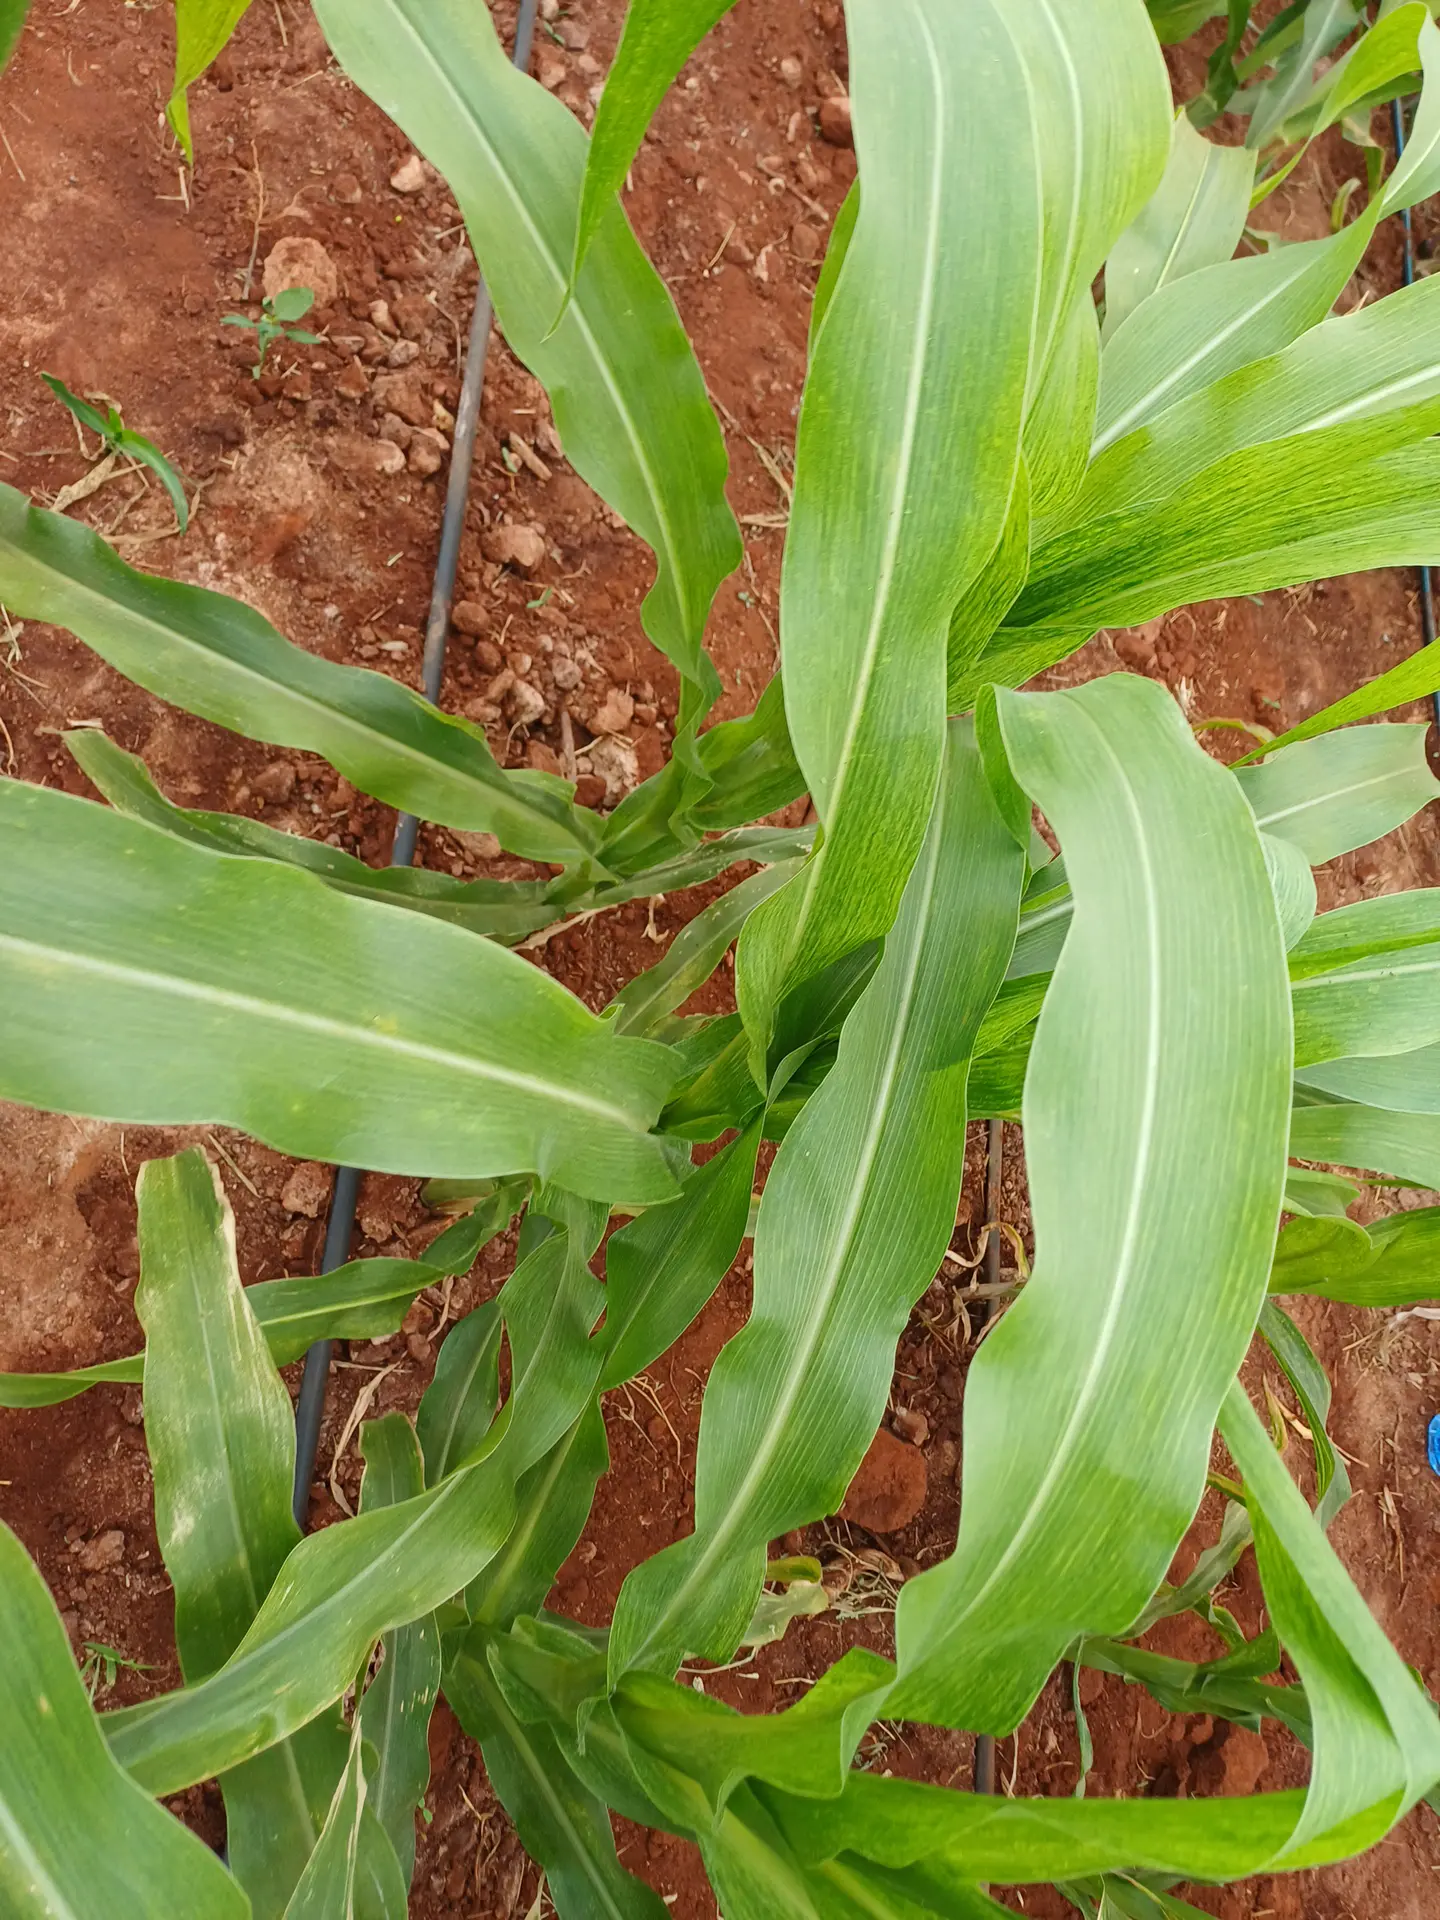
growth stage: vegetative
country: Kenya
